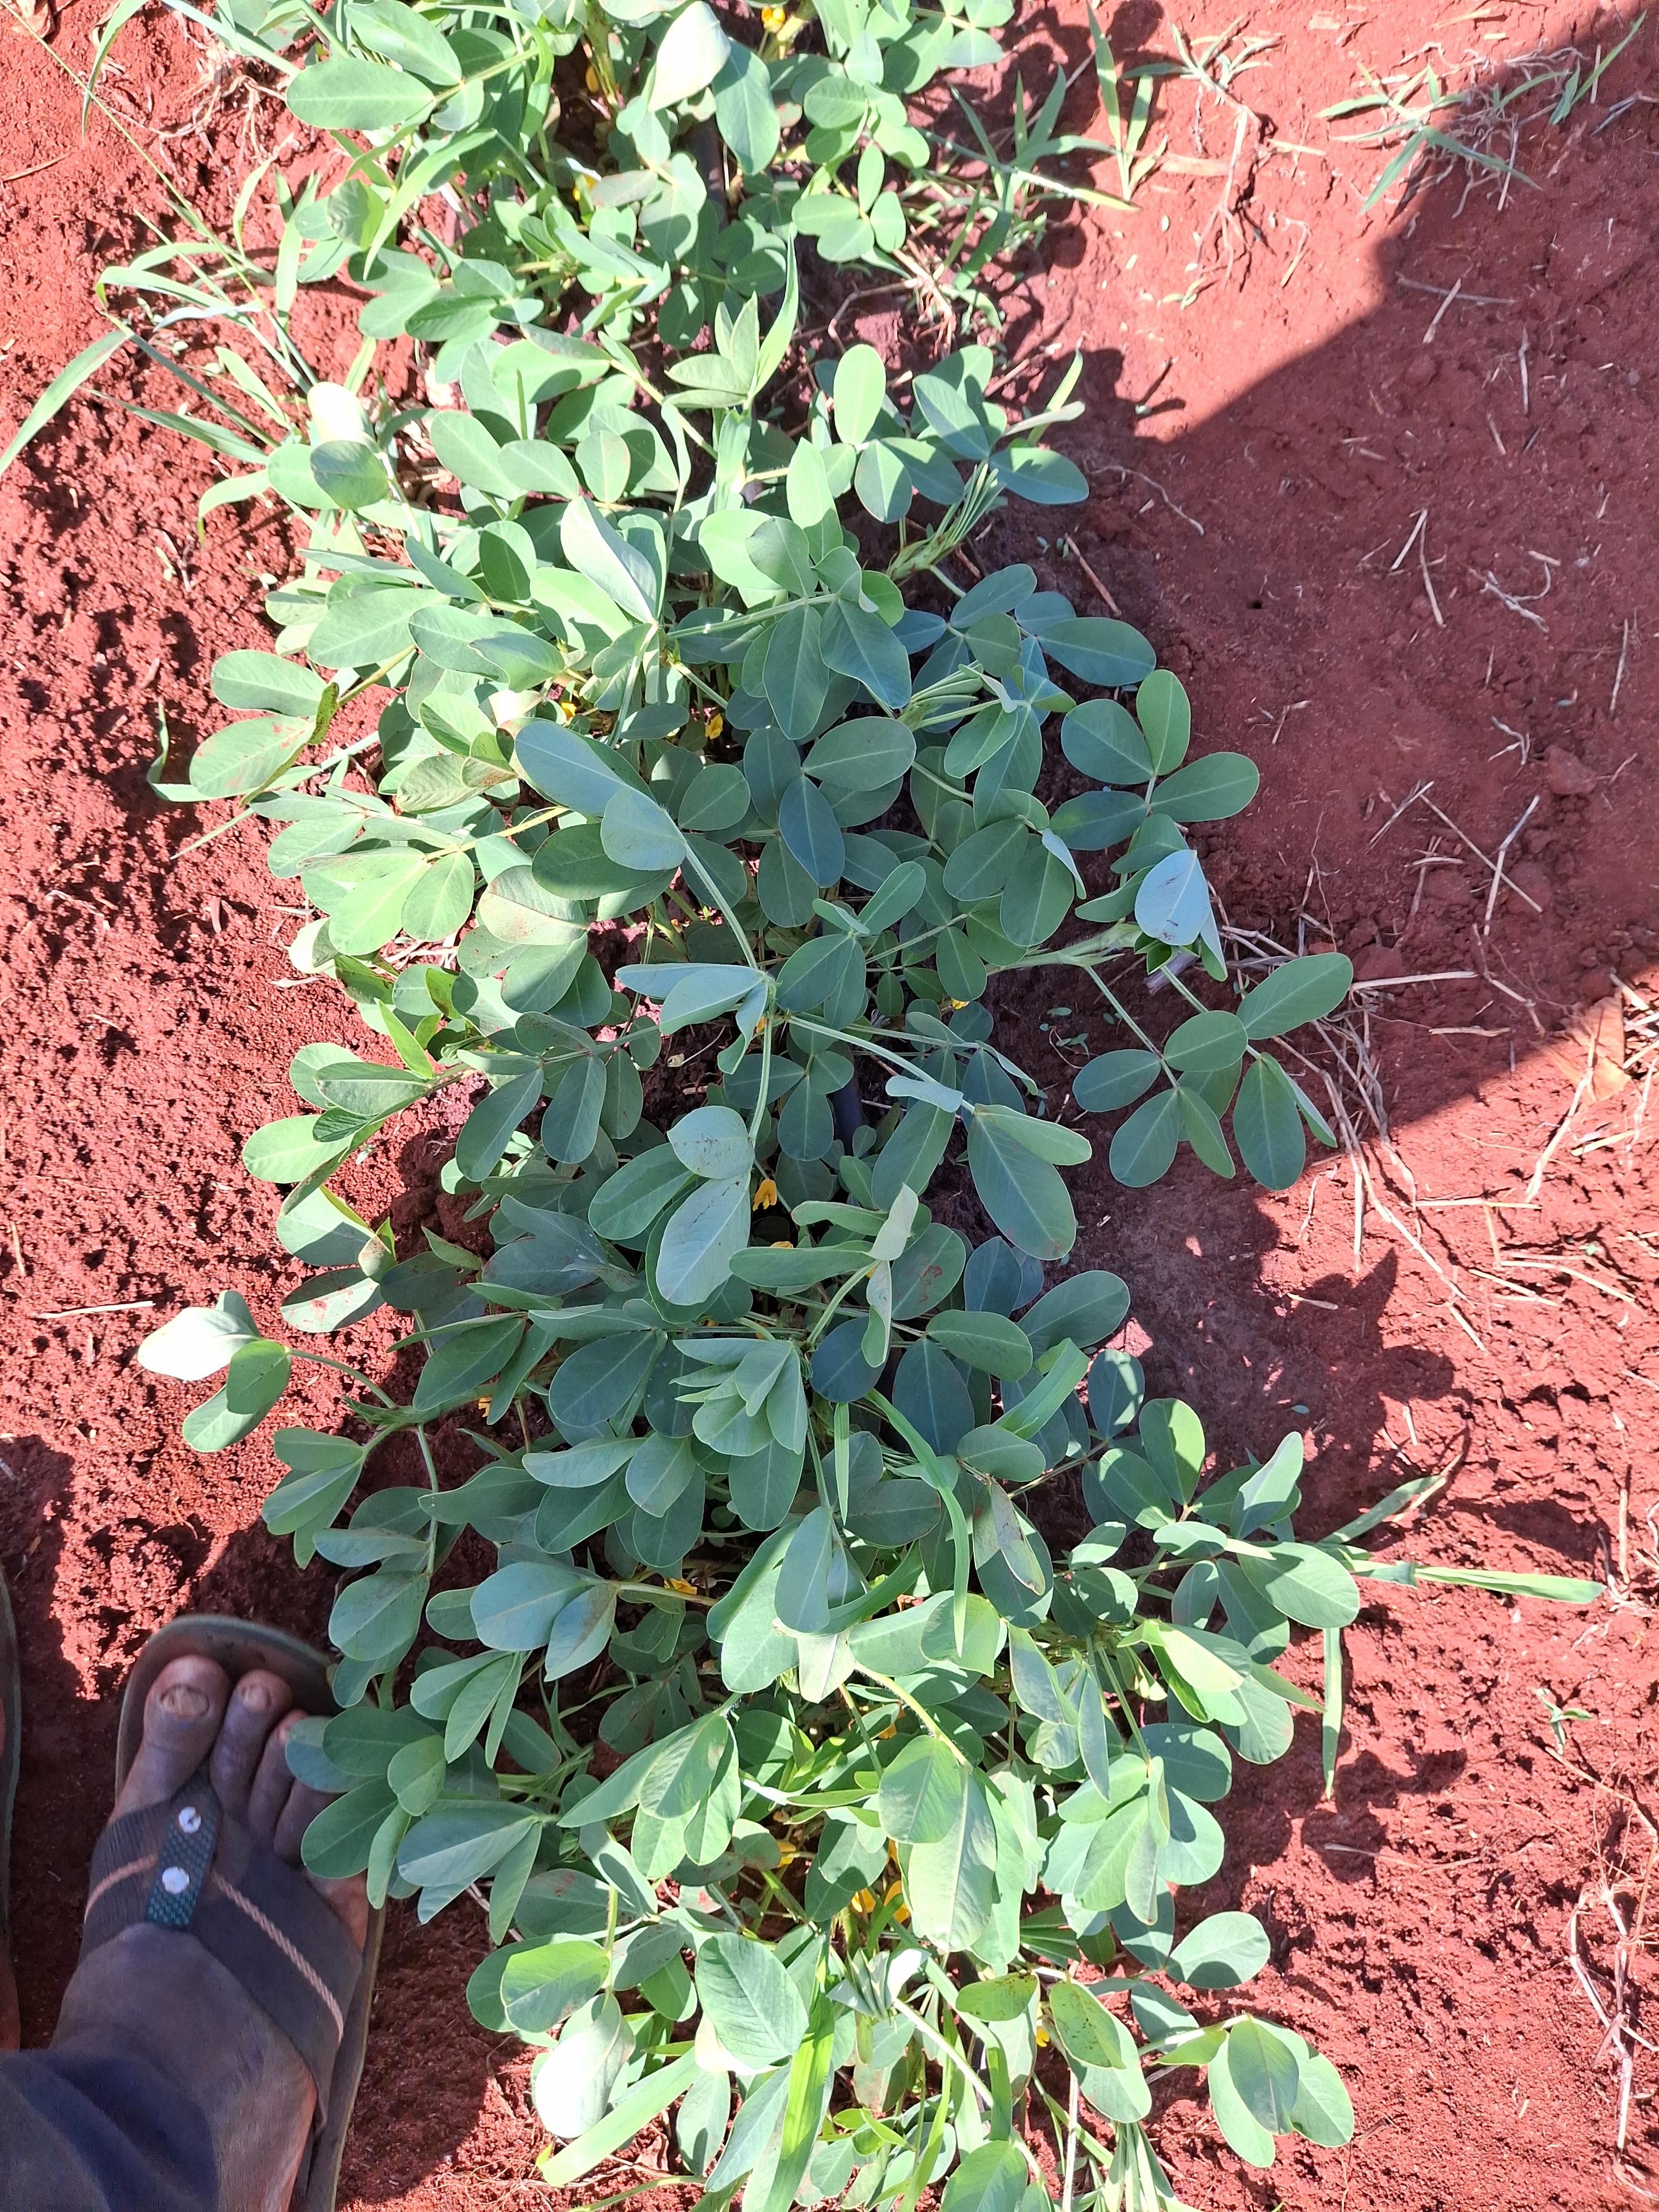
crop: groundnut
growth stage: flowering
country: Kenya
